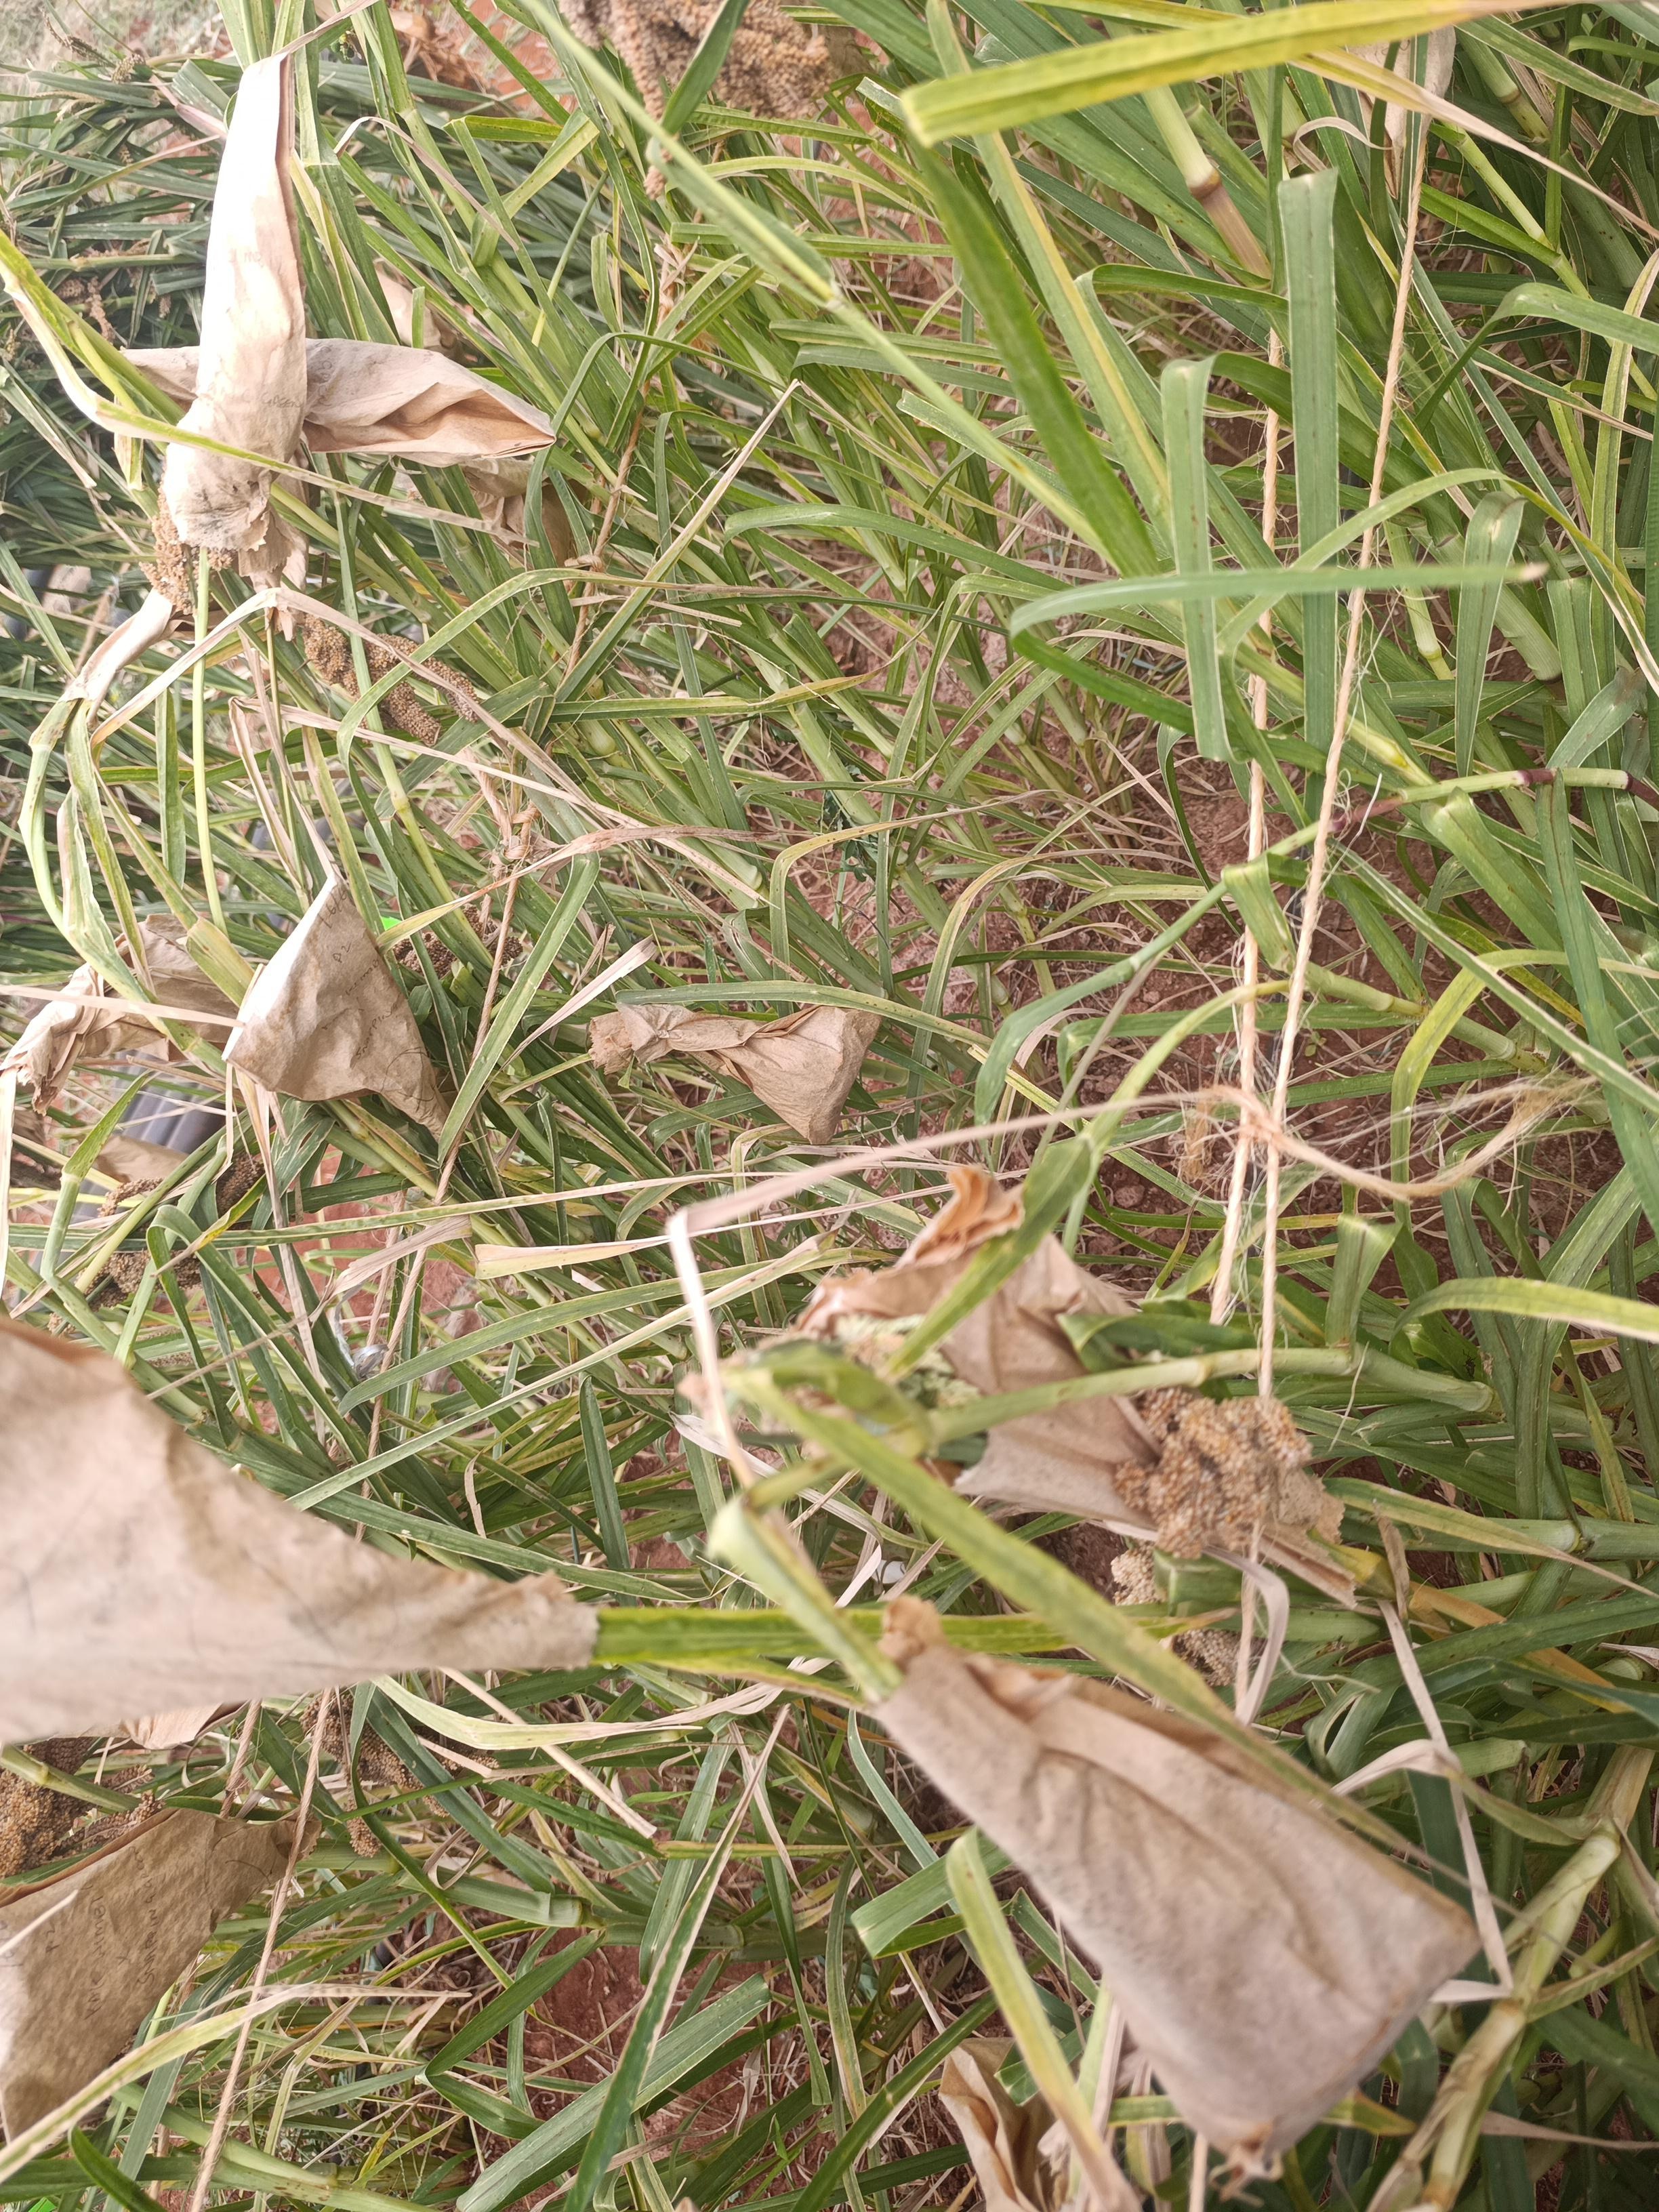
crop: finger millet
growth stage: filling grain
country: Kenya
